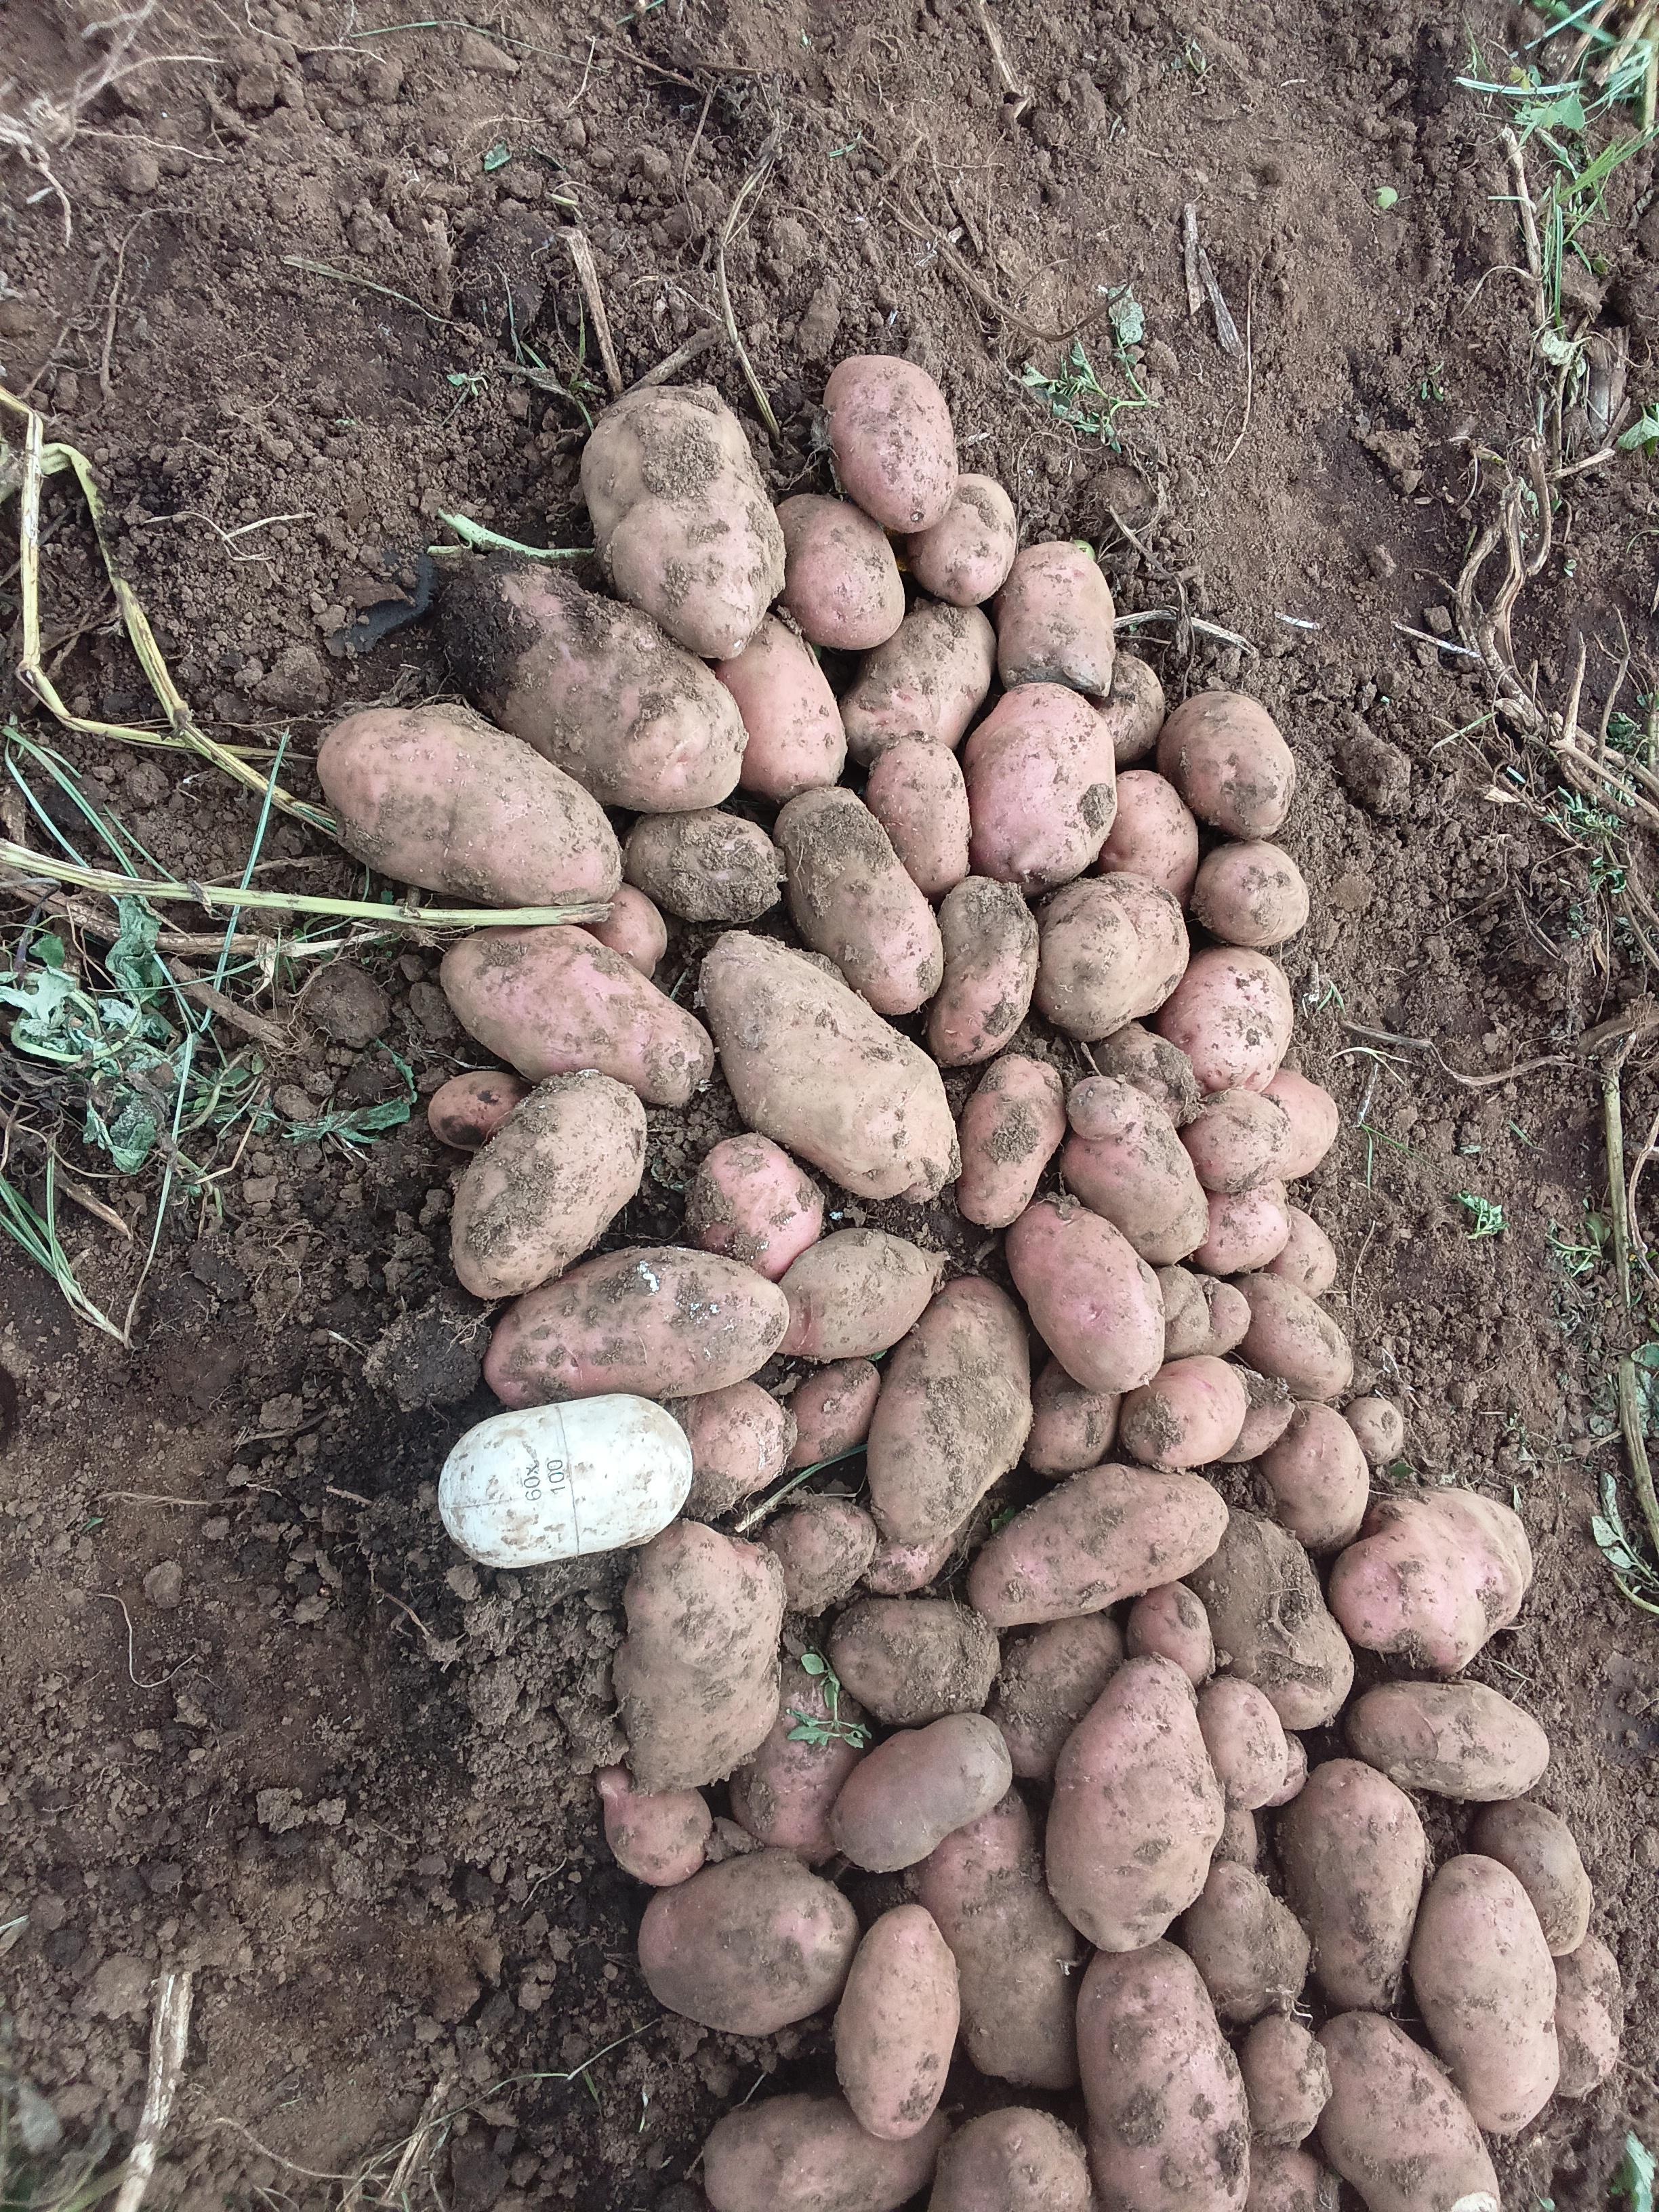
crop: potato
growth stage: harvest
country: Kenya
